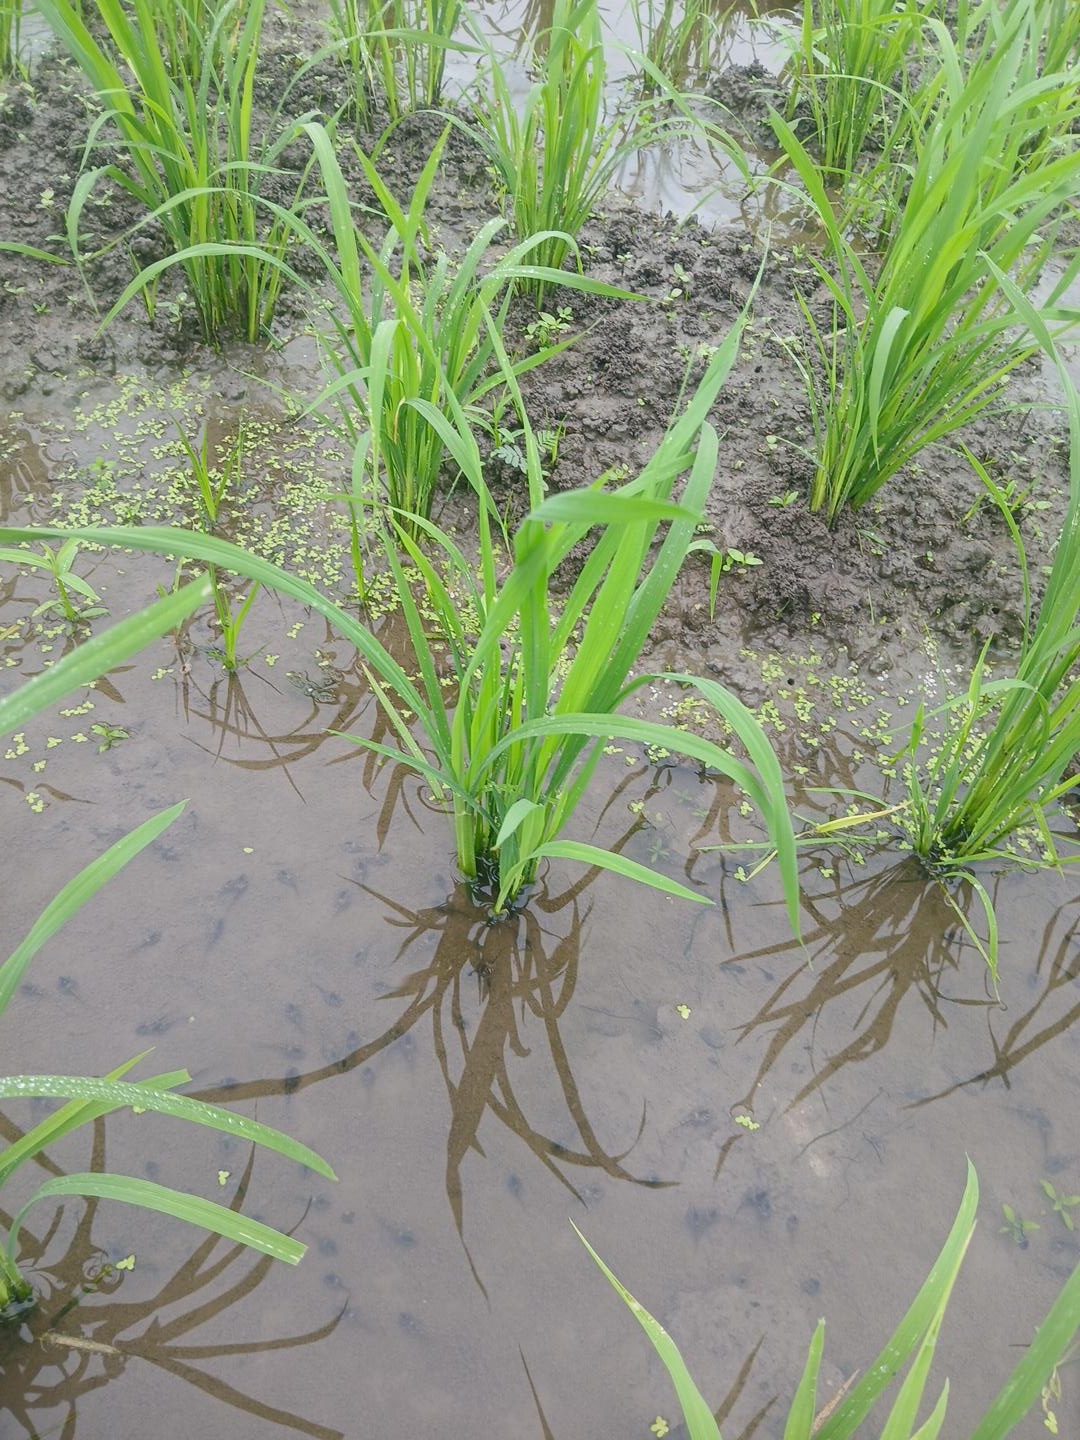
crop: rice
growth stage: tillering
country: Côte d'Ivoire
